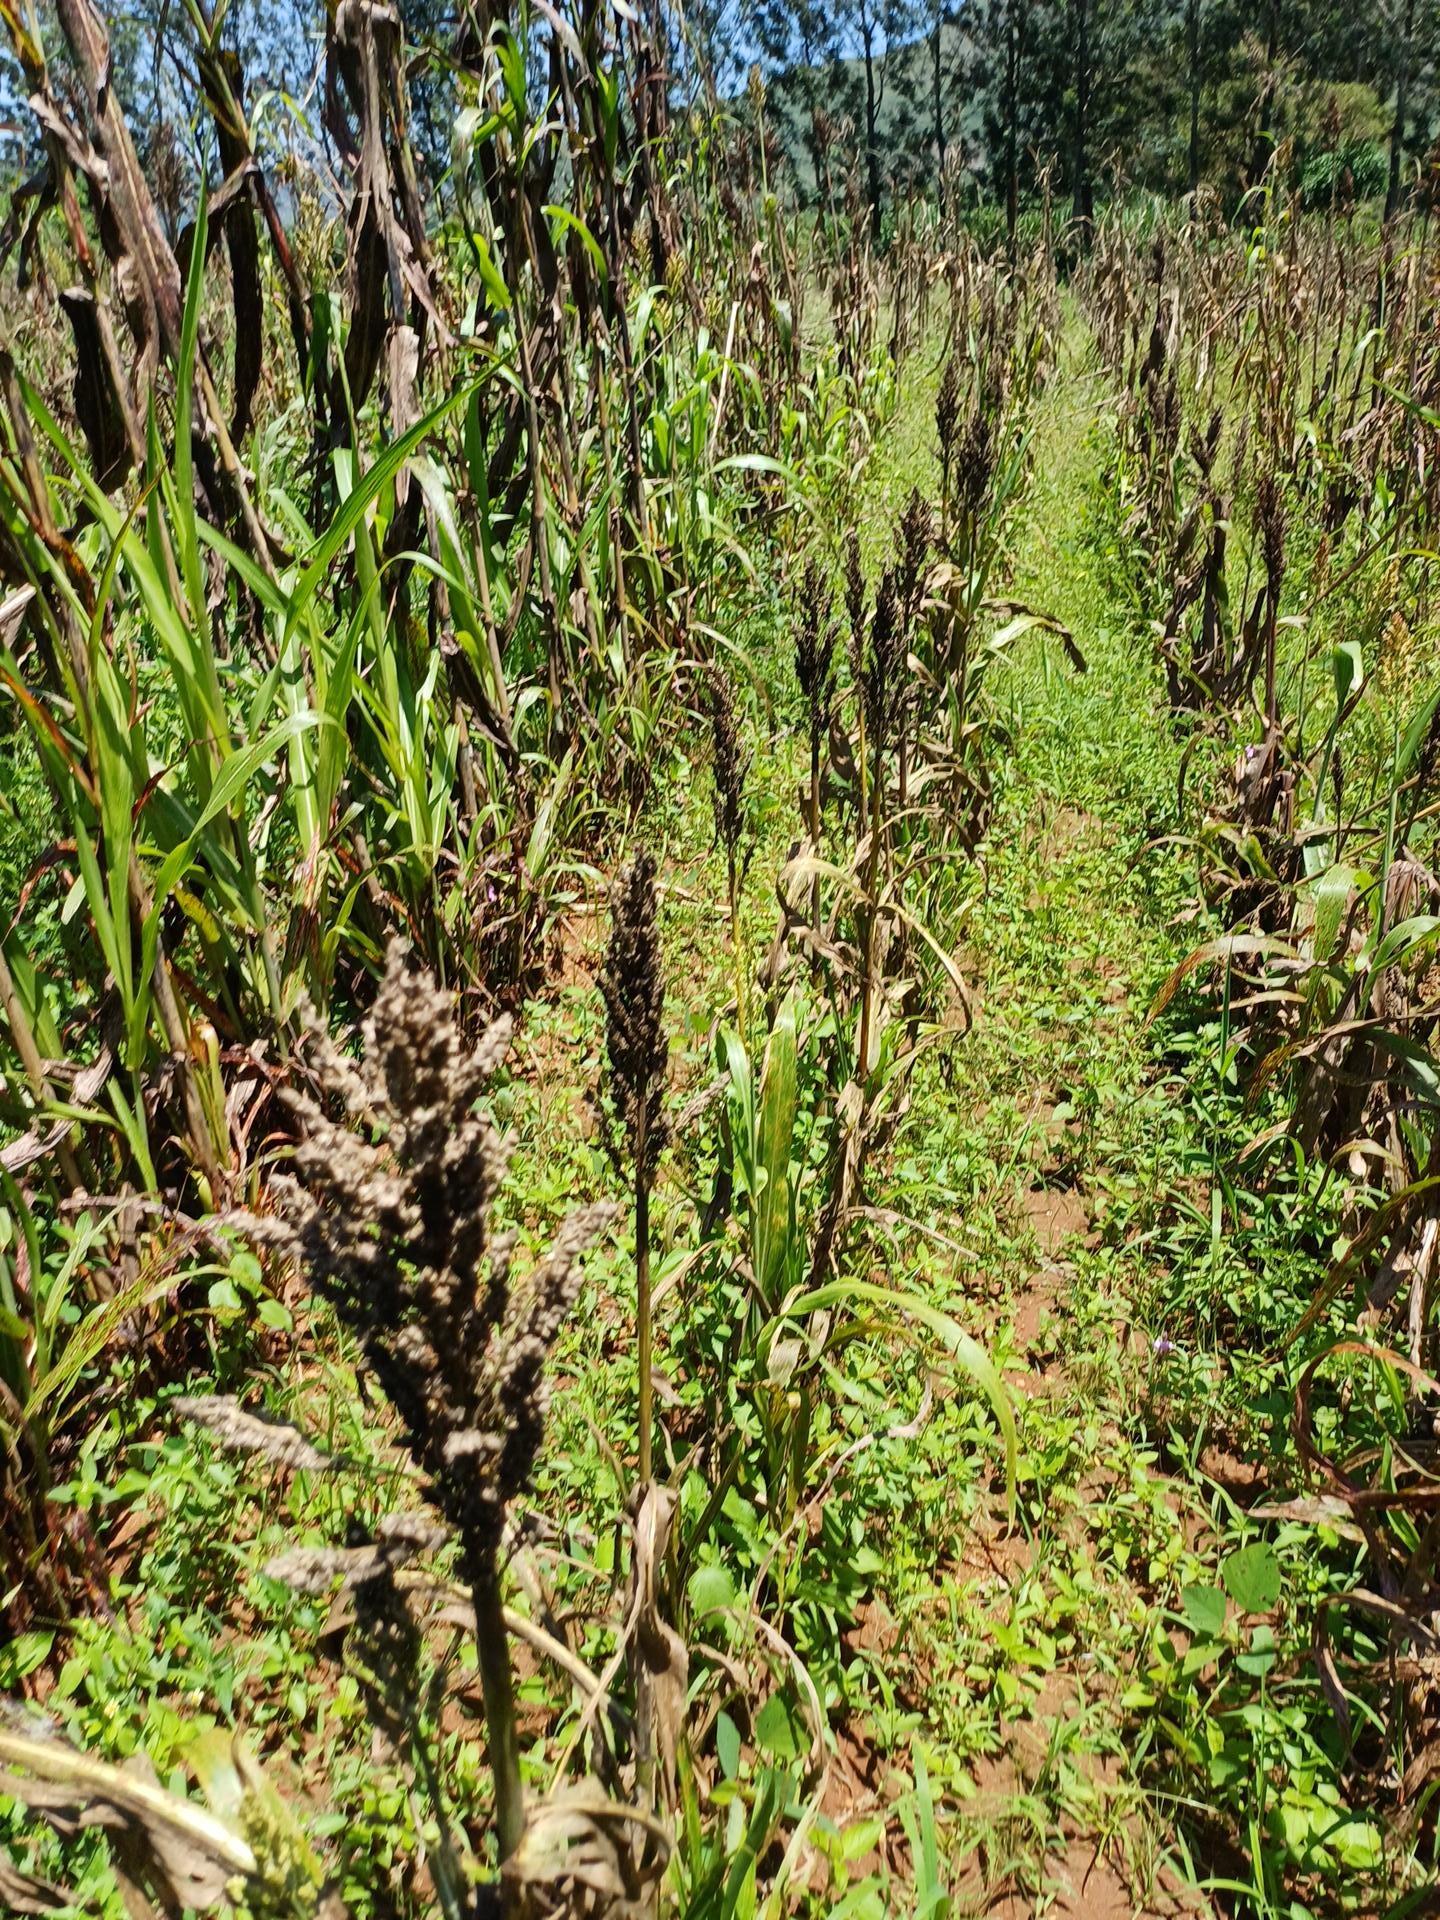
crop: sorghum
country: Kenya
